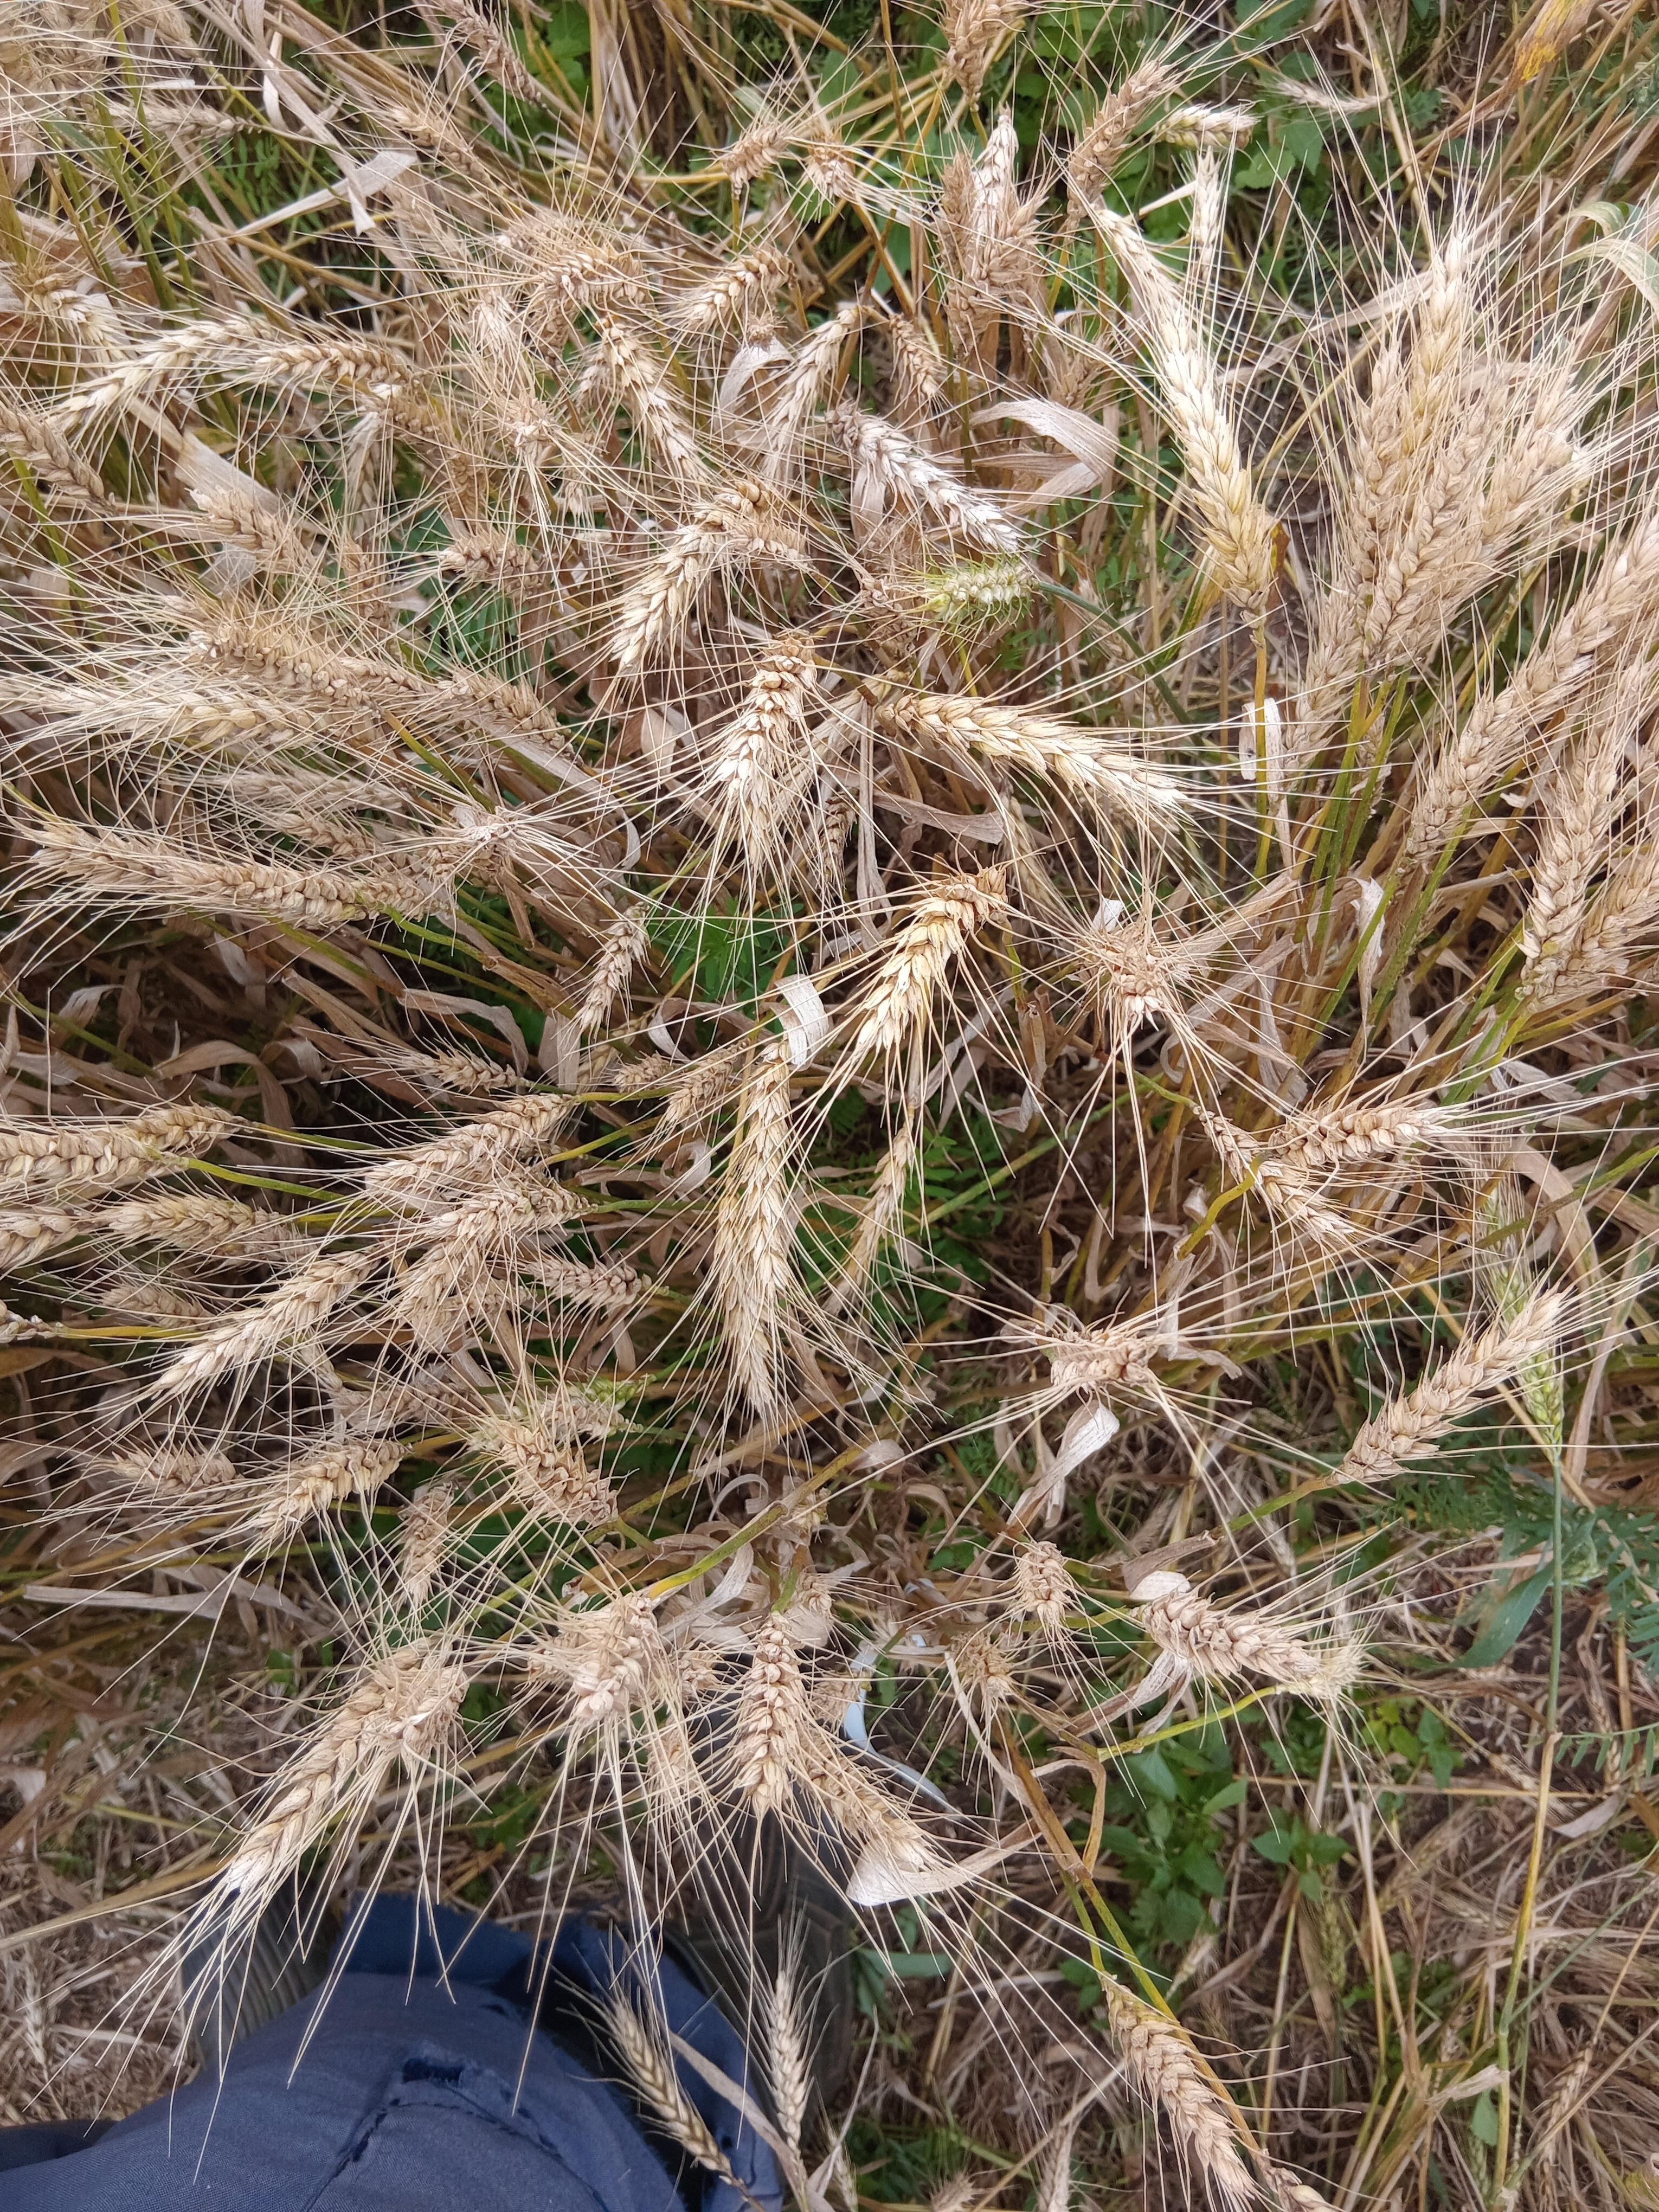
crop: wheat
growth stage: maturity
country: Kenya
